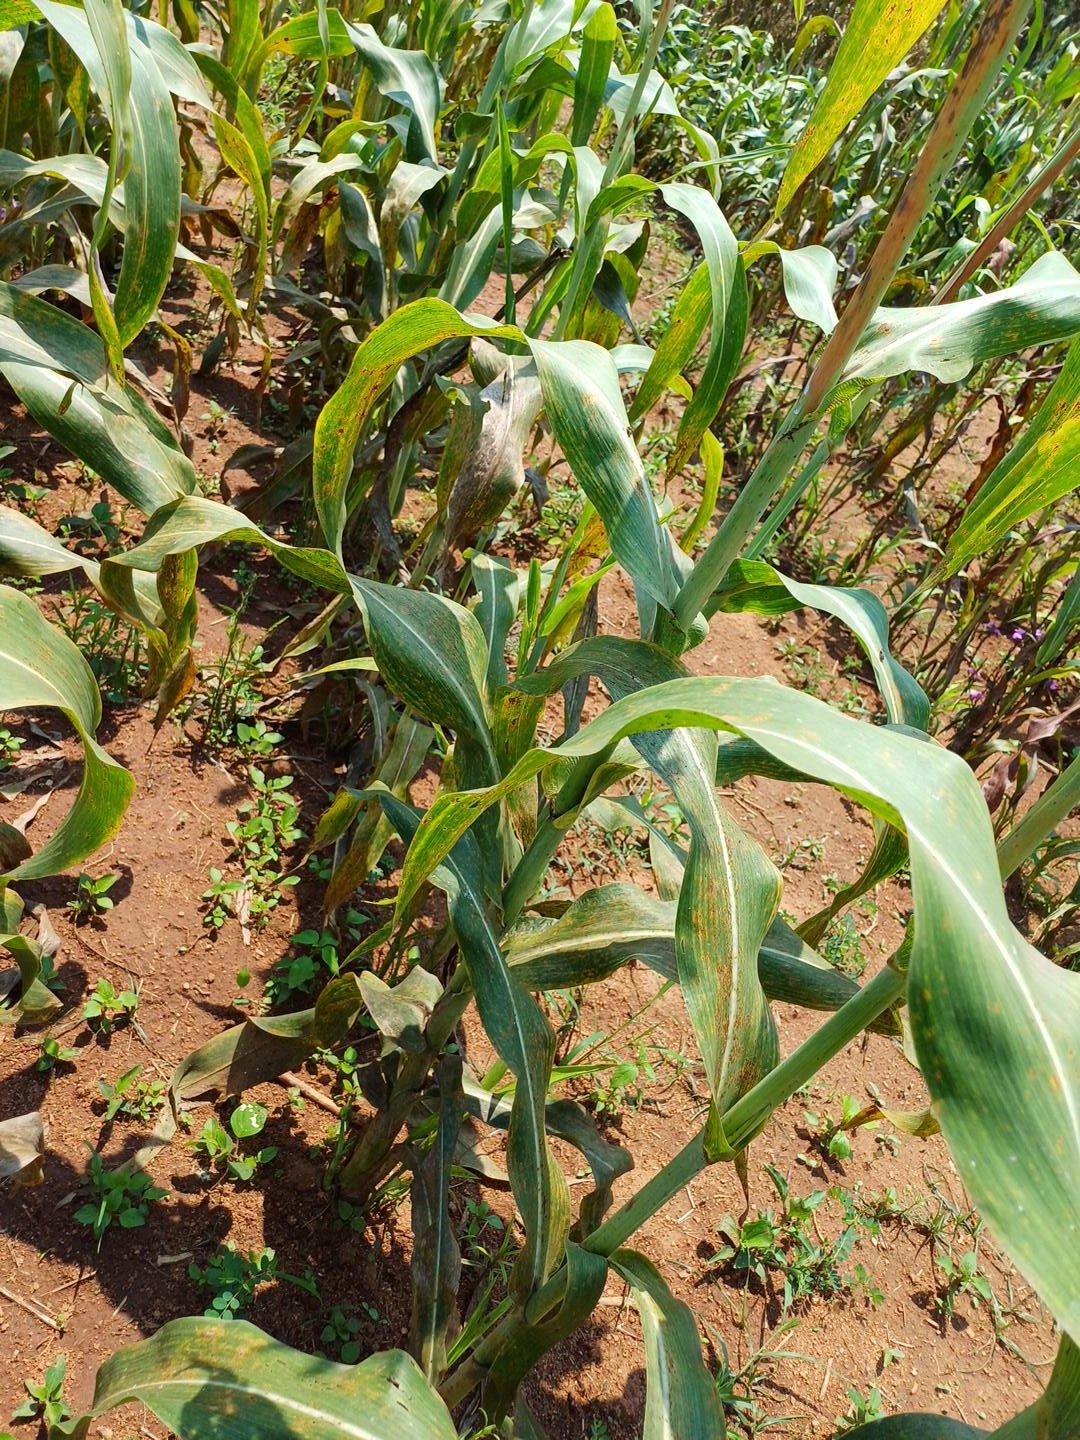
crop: sorghum
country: Kenya
